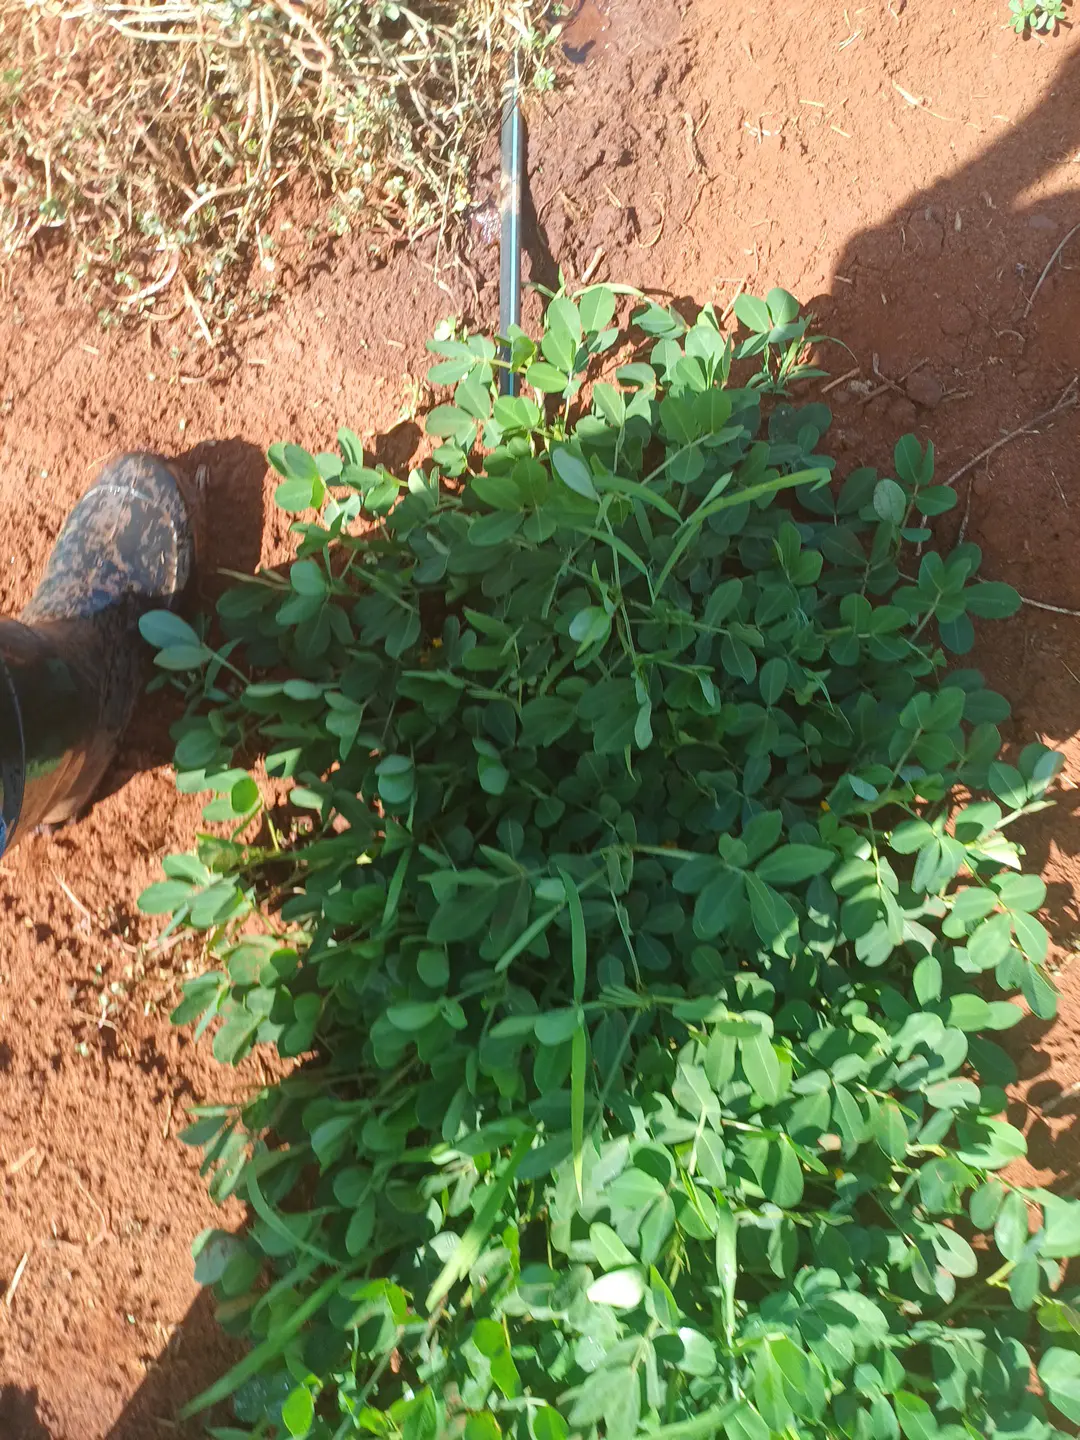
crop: groundnut
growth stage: flowering
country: Kenya
